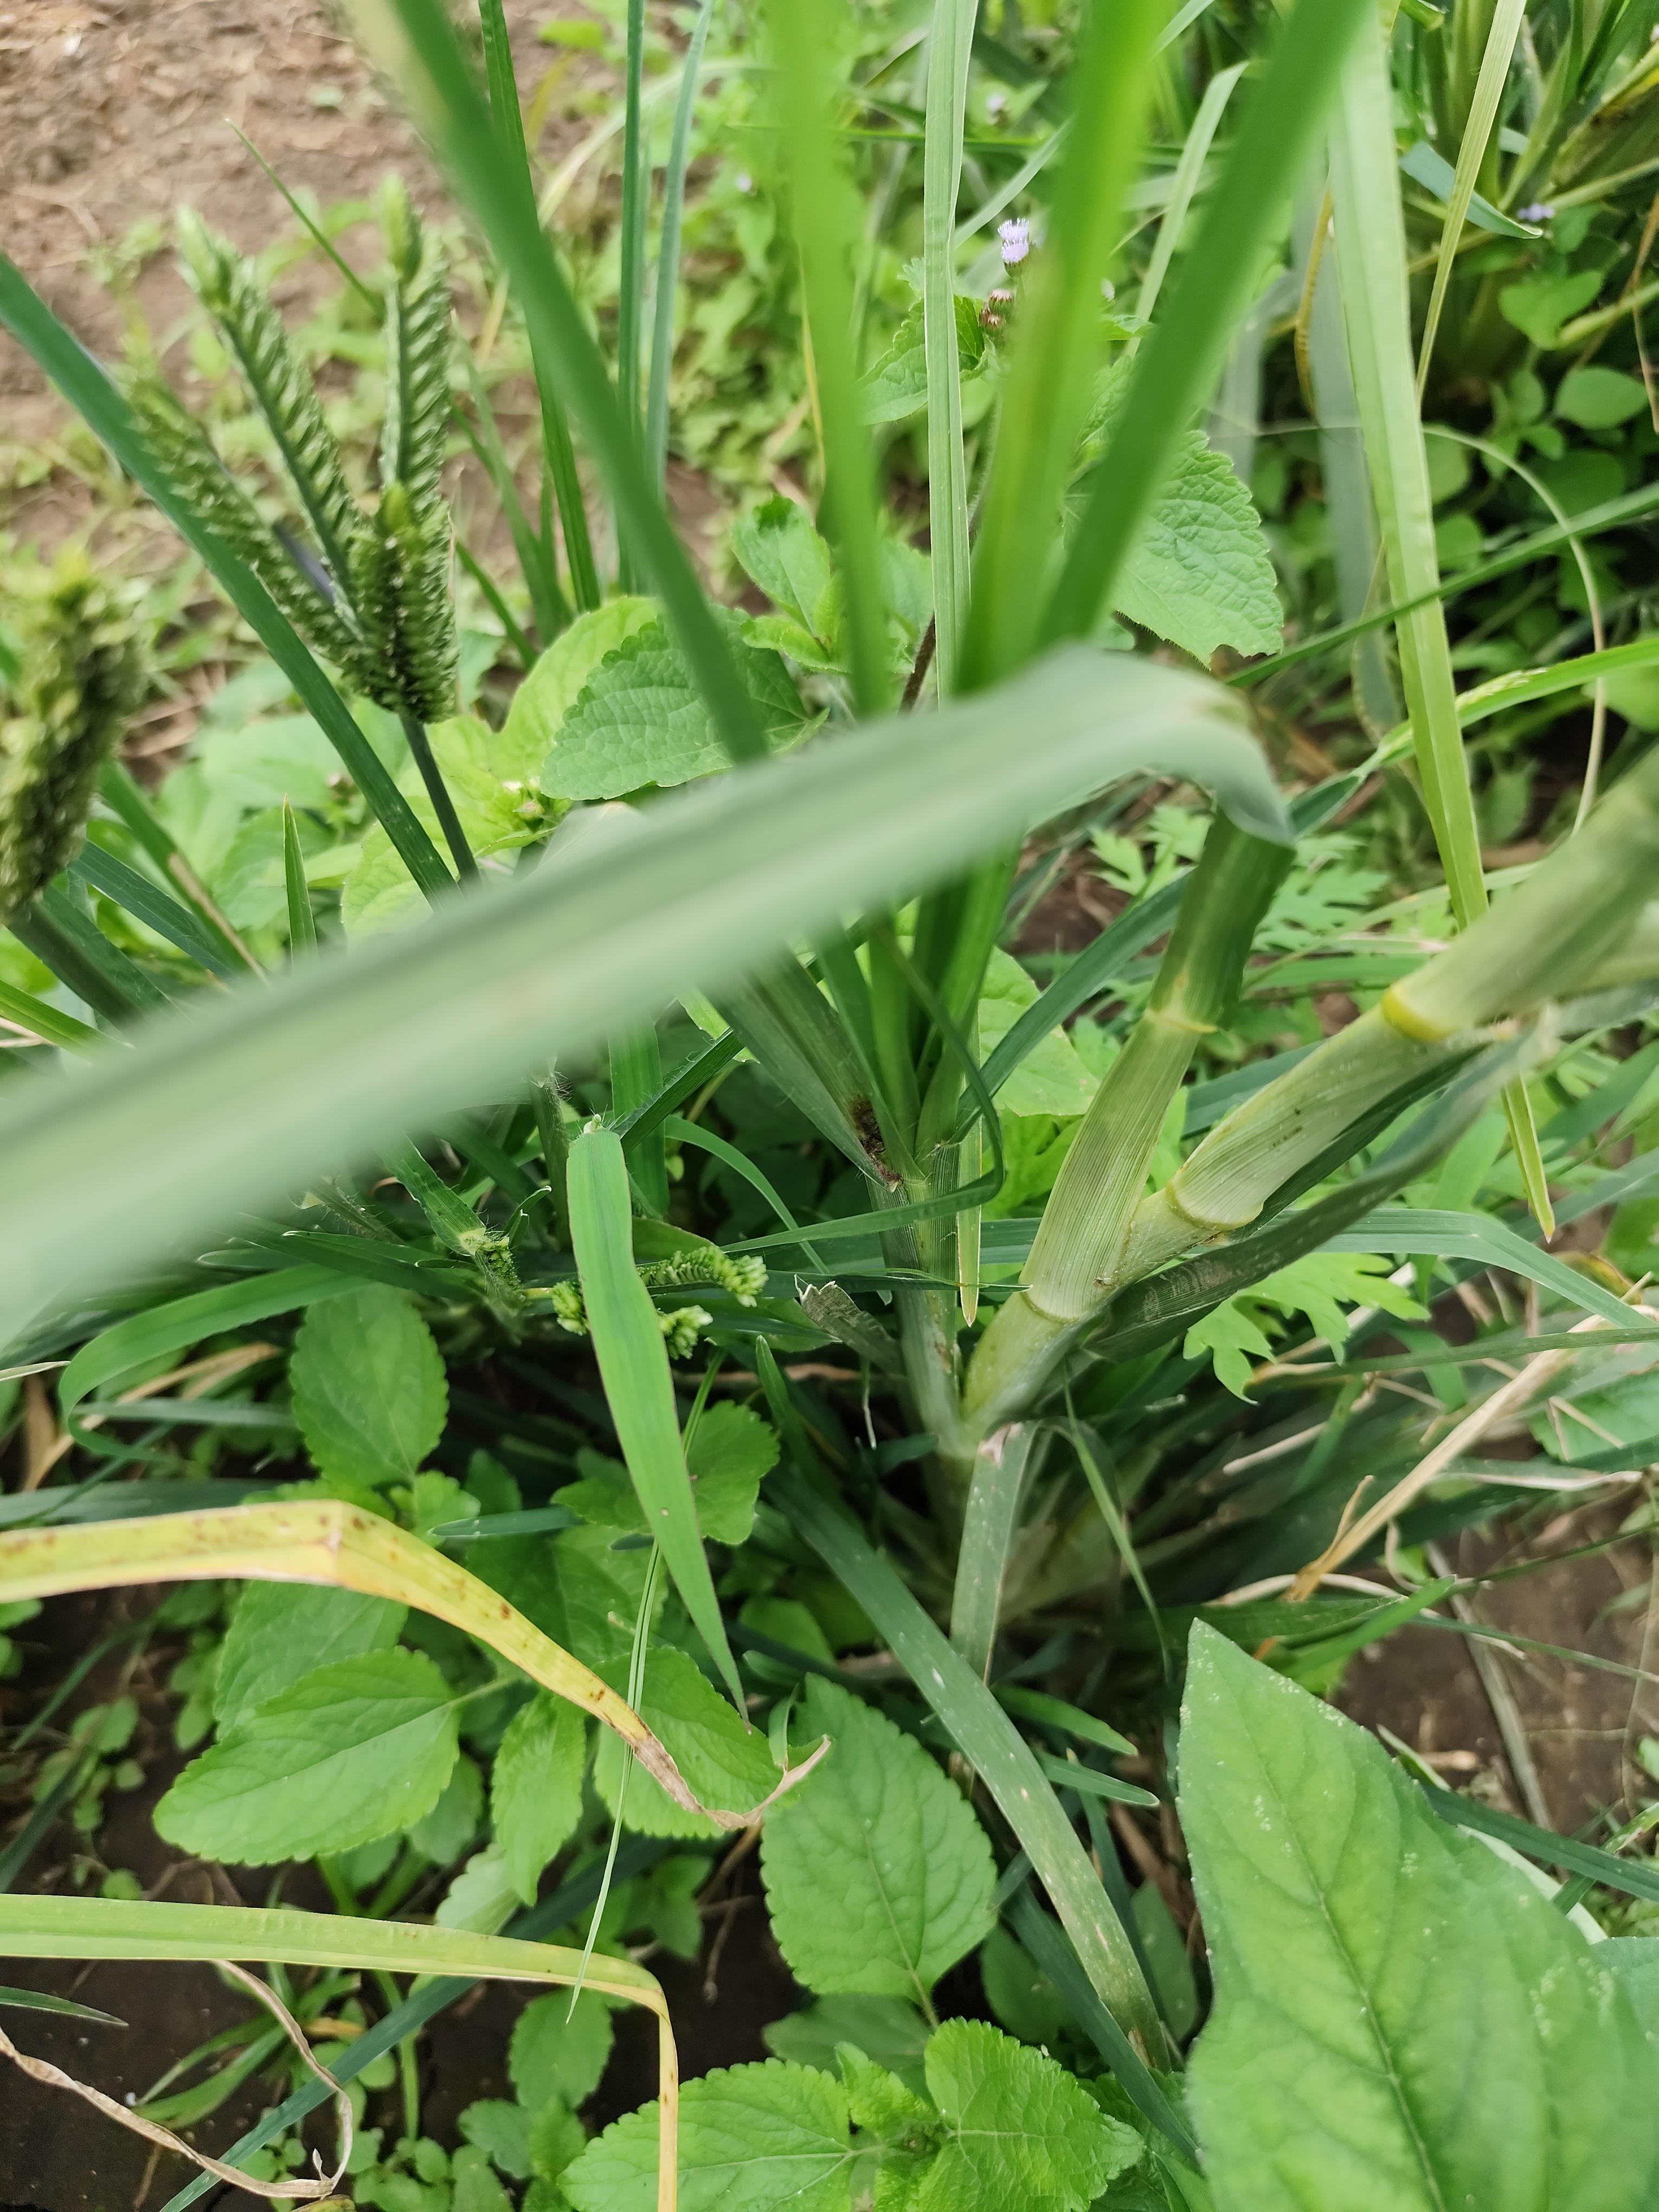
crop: finger millet
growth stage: heading tuber
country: Tanzania
